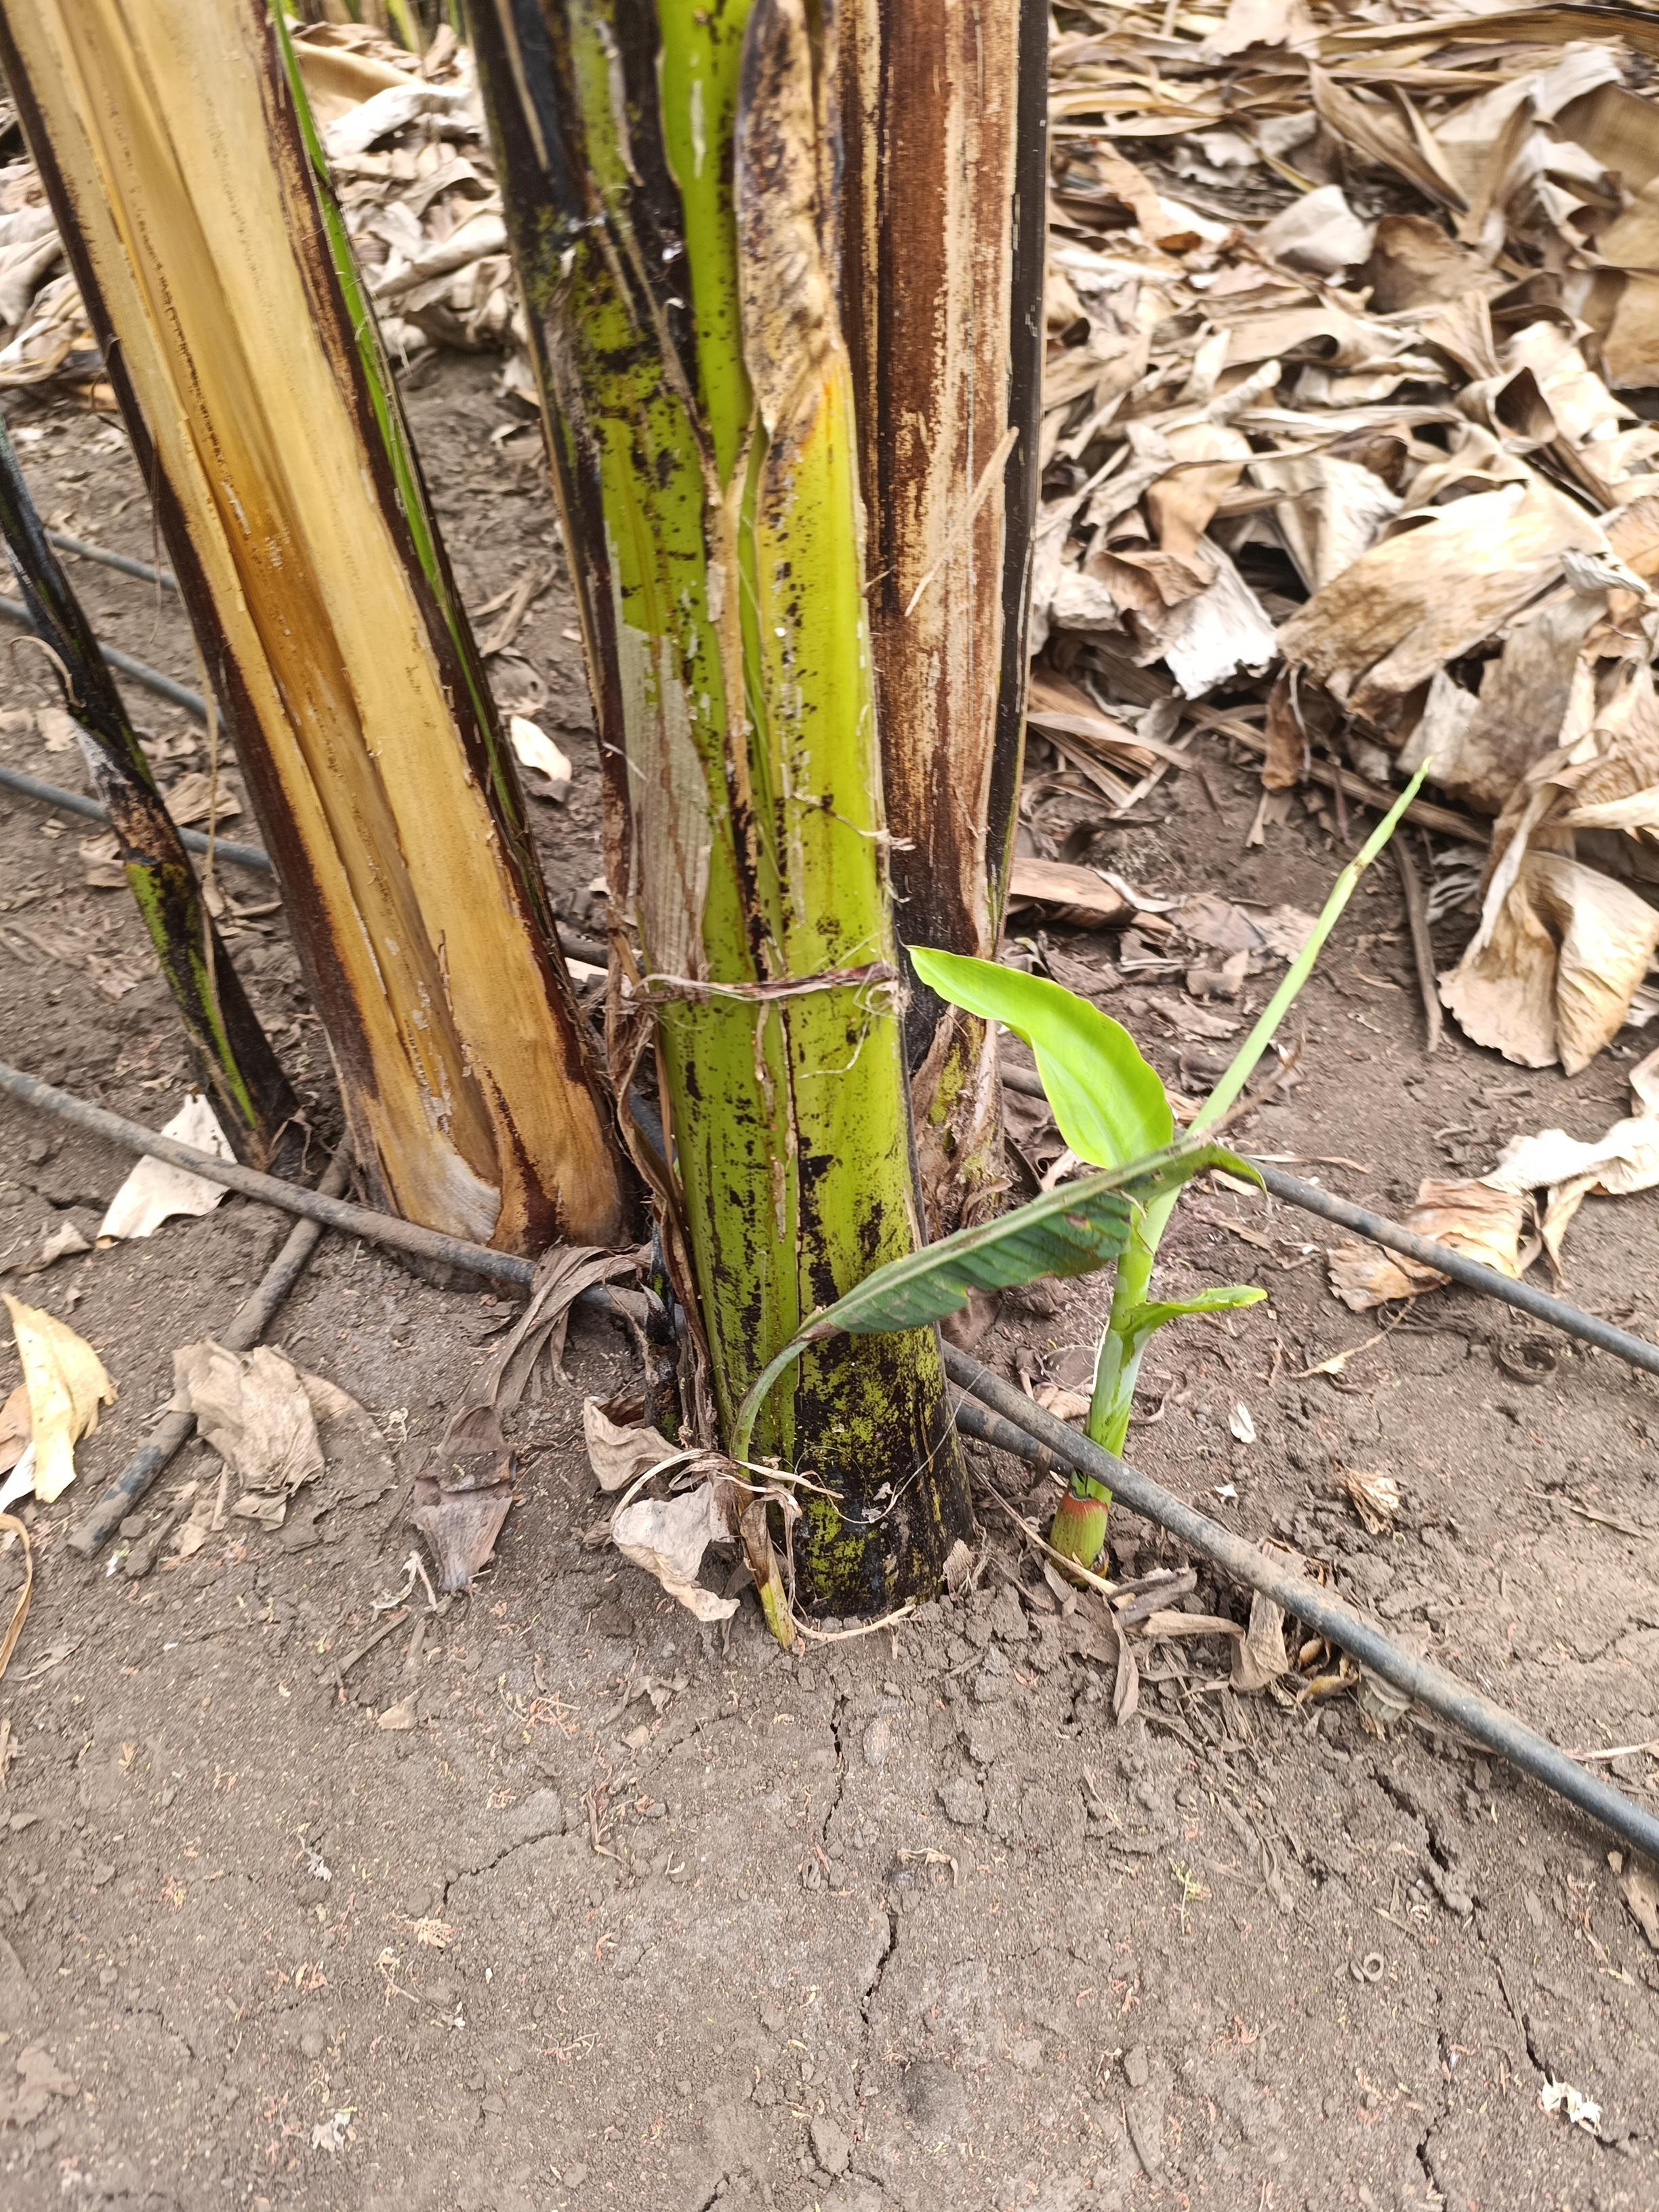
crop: banana
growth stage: emergence sucker
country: Tanzania
